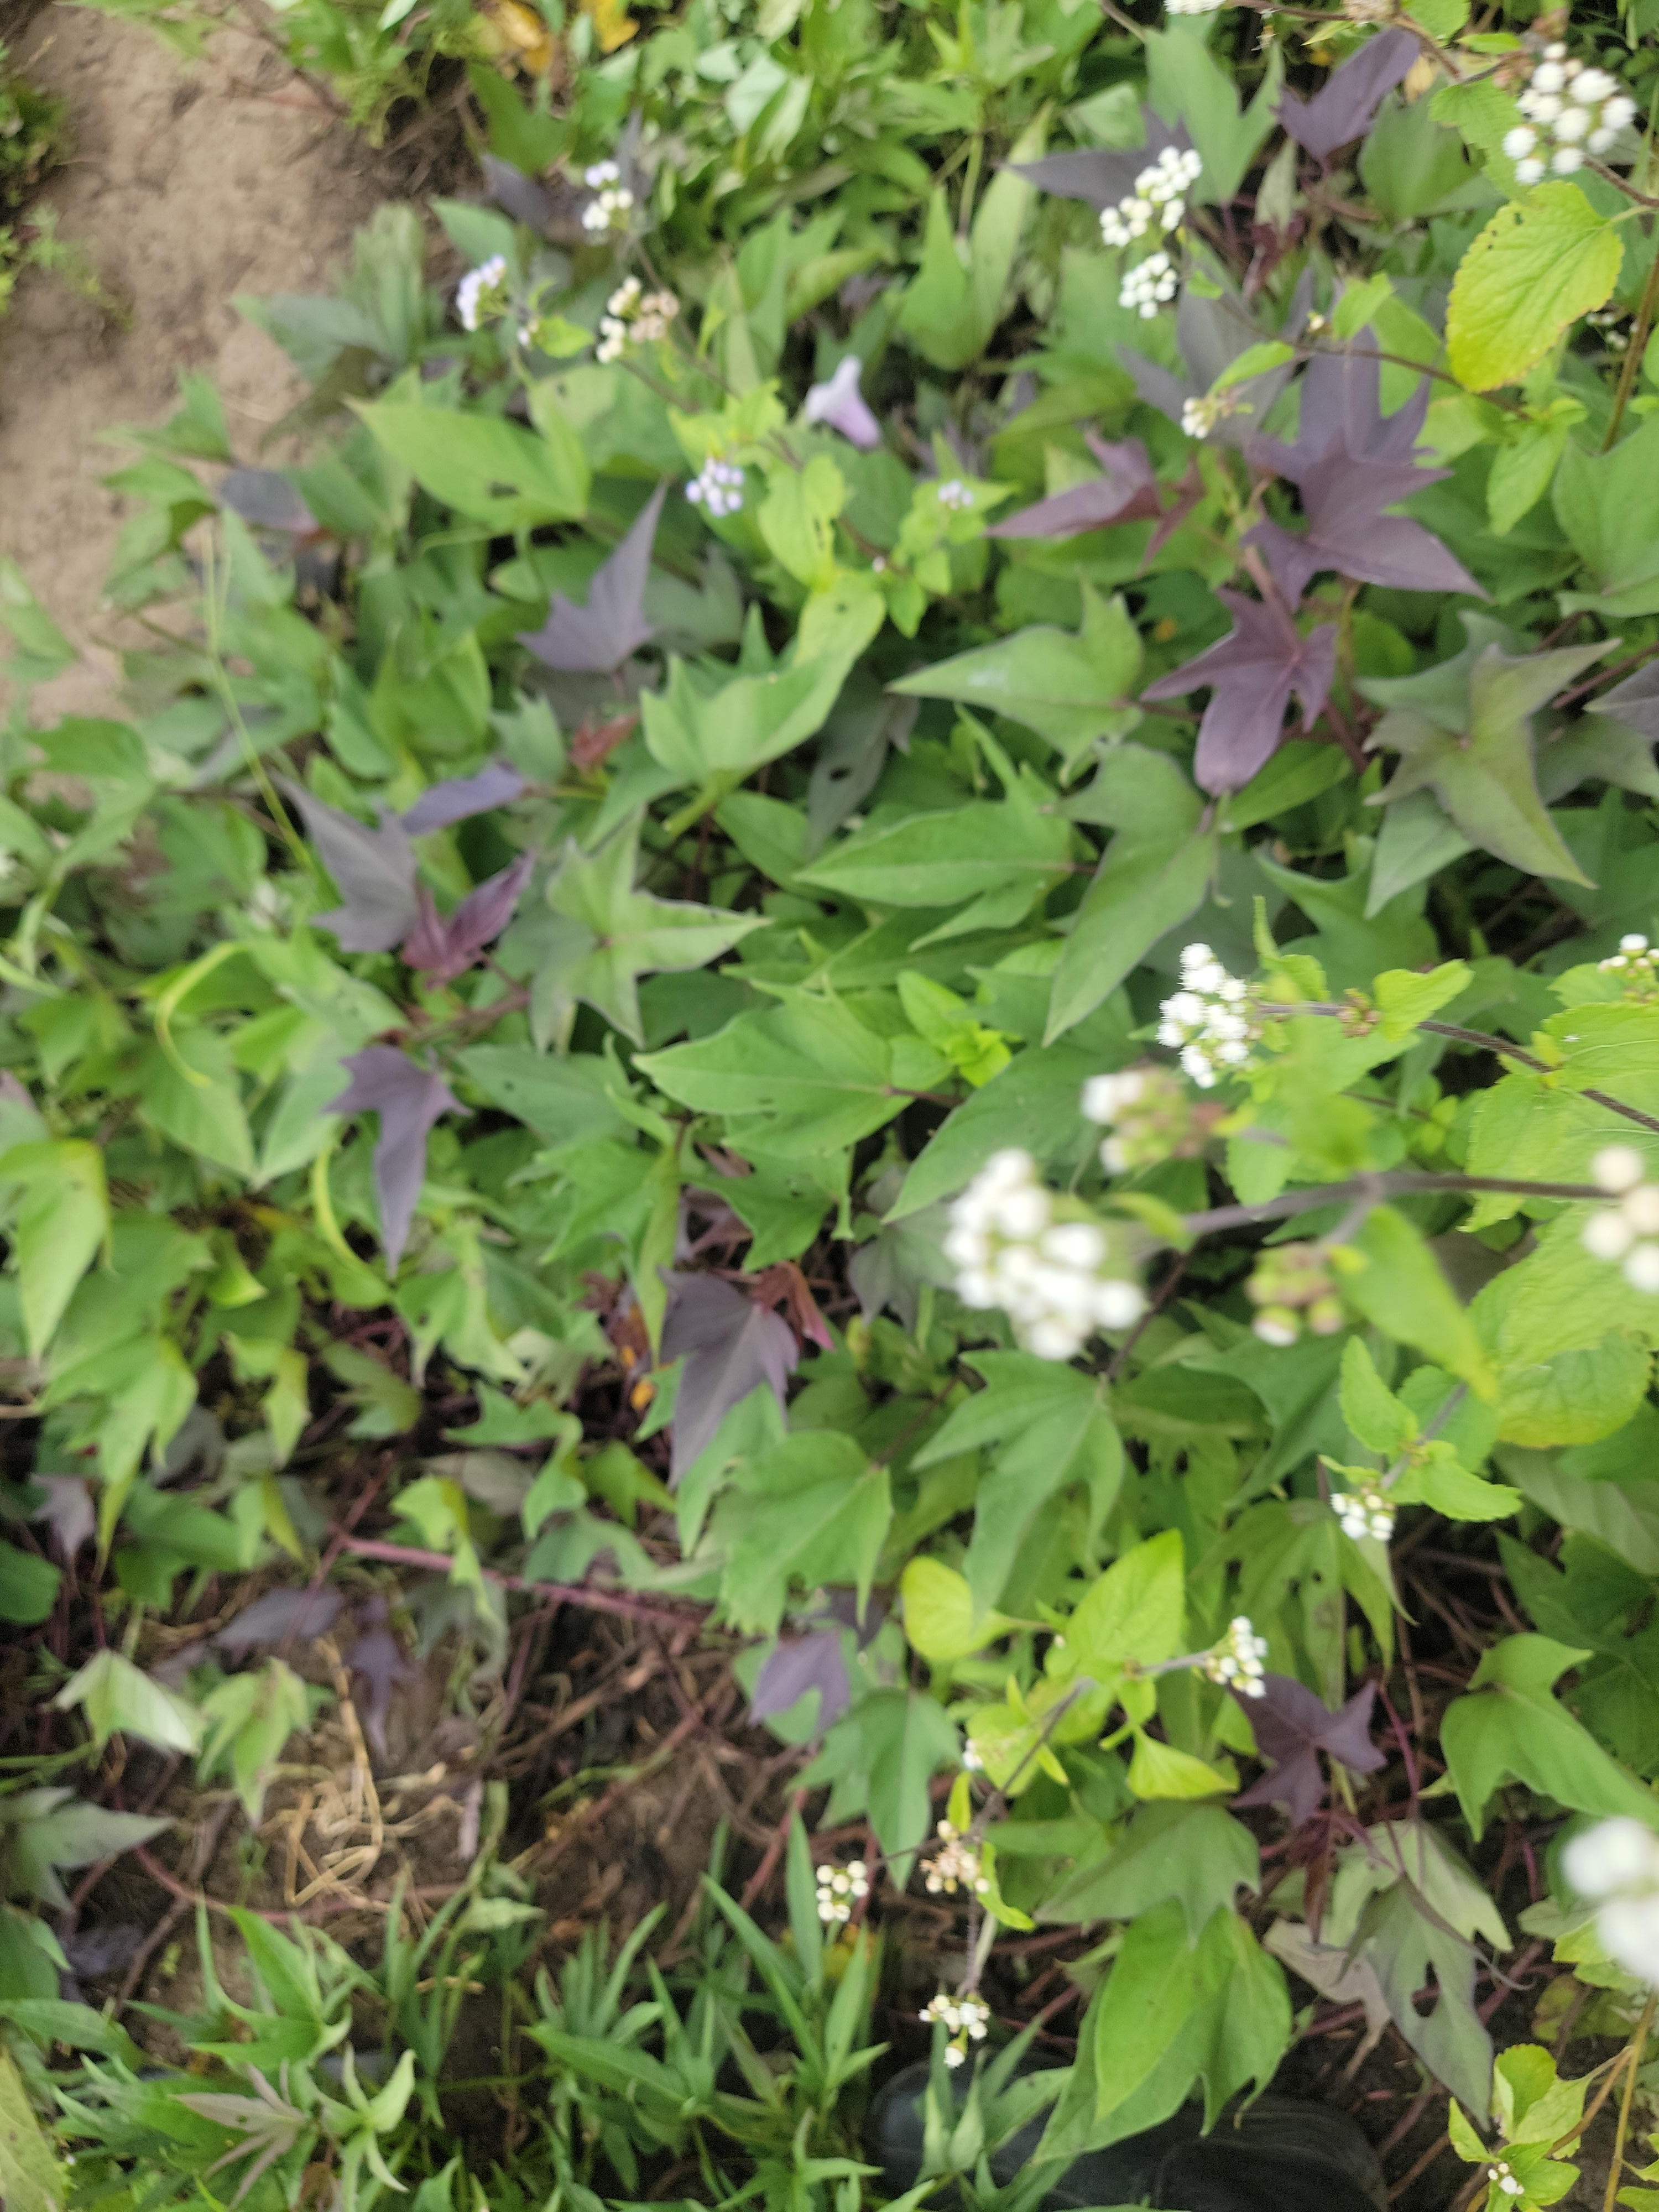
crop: sweet potato
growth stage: vegetative
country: Tanzania
